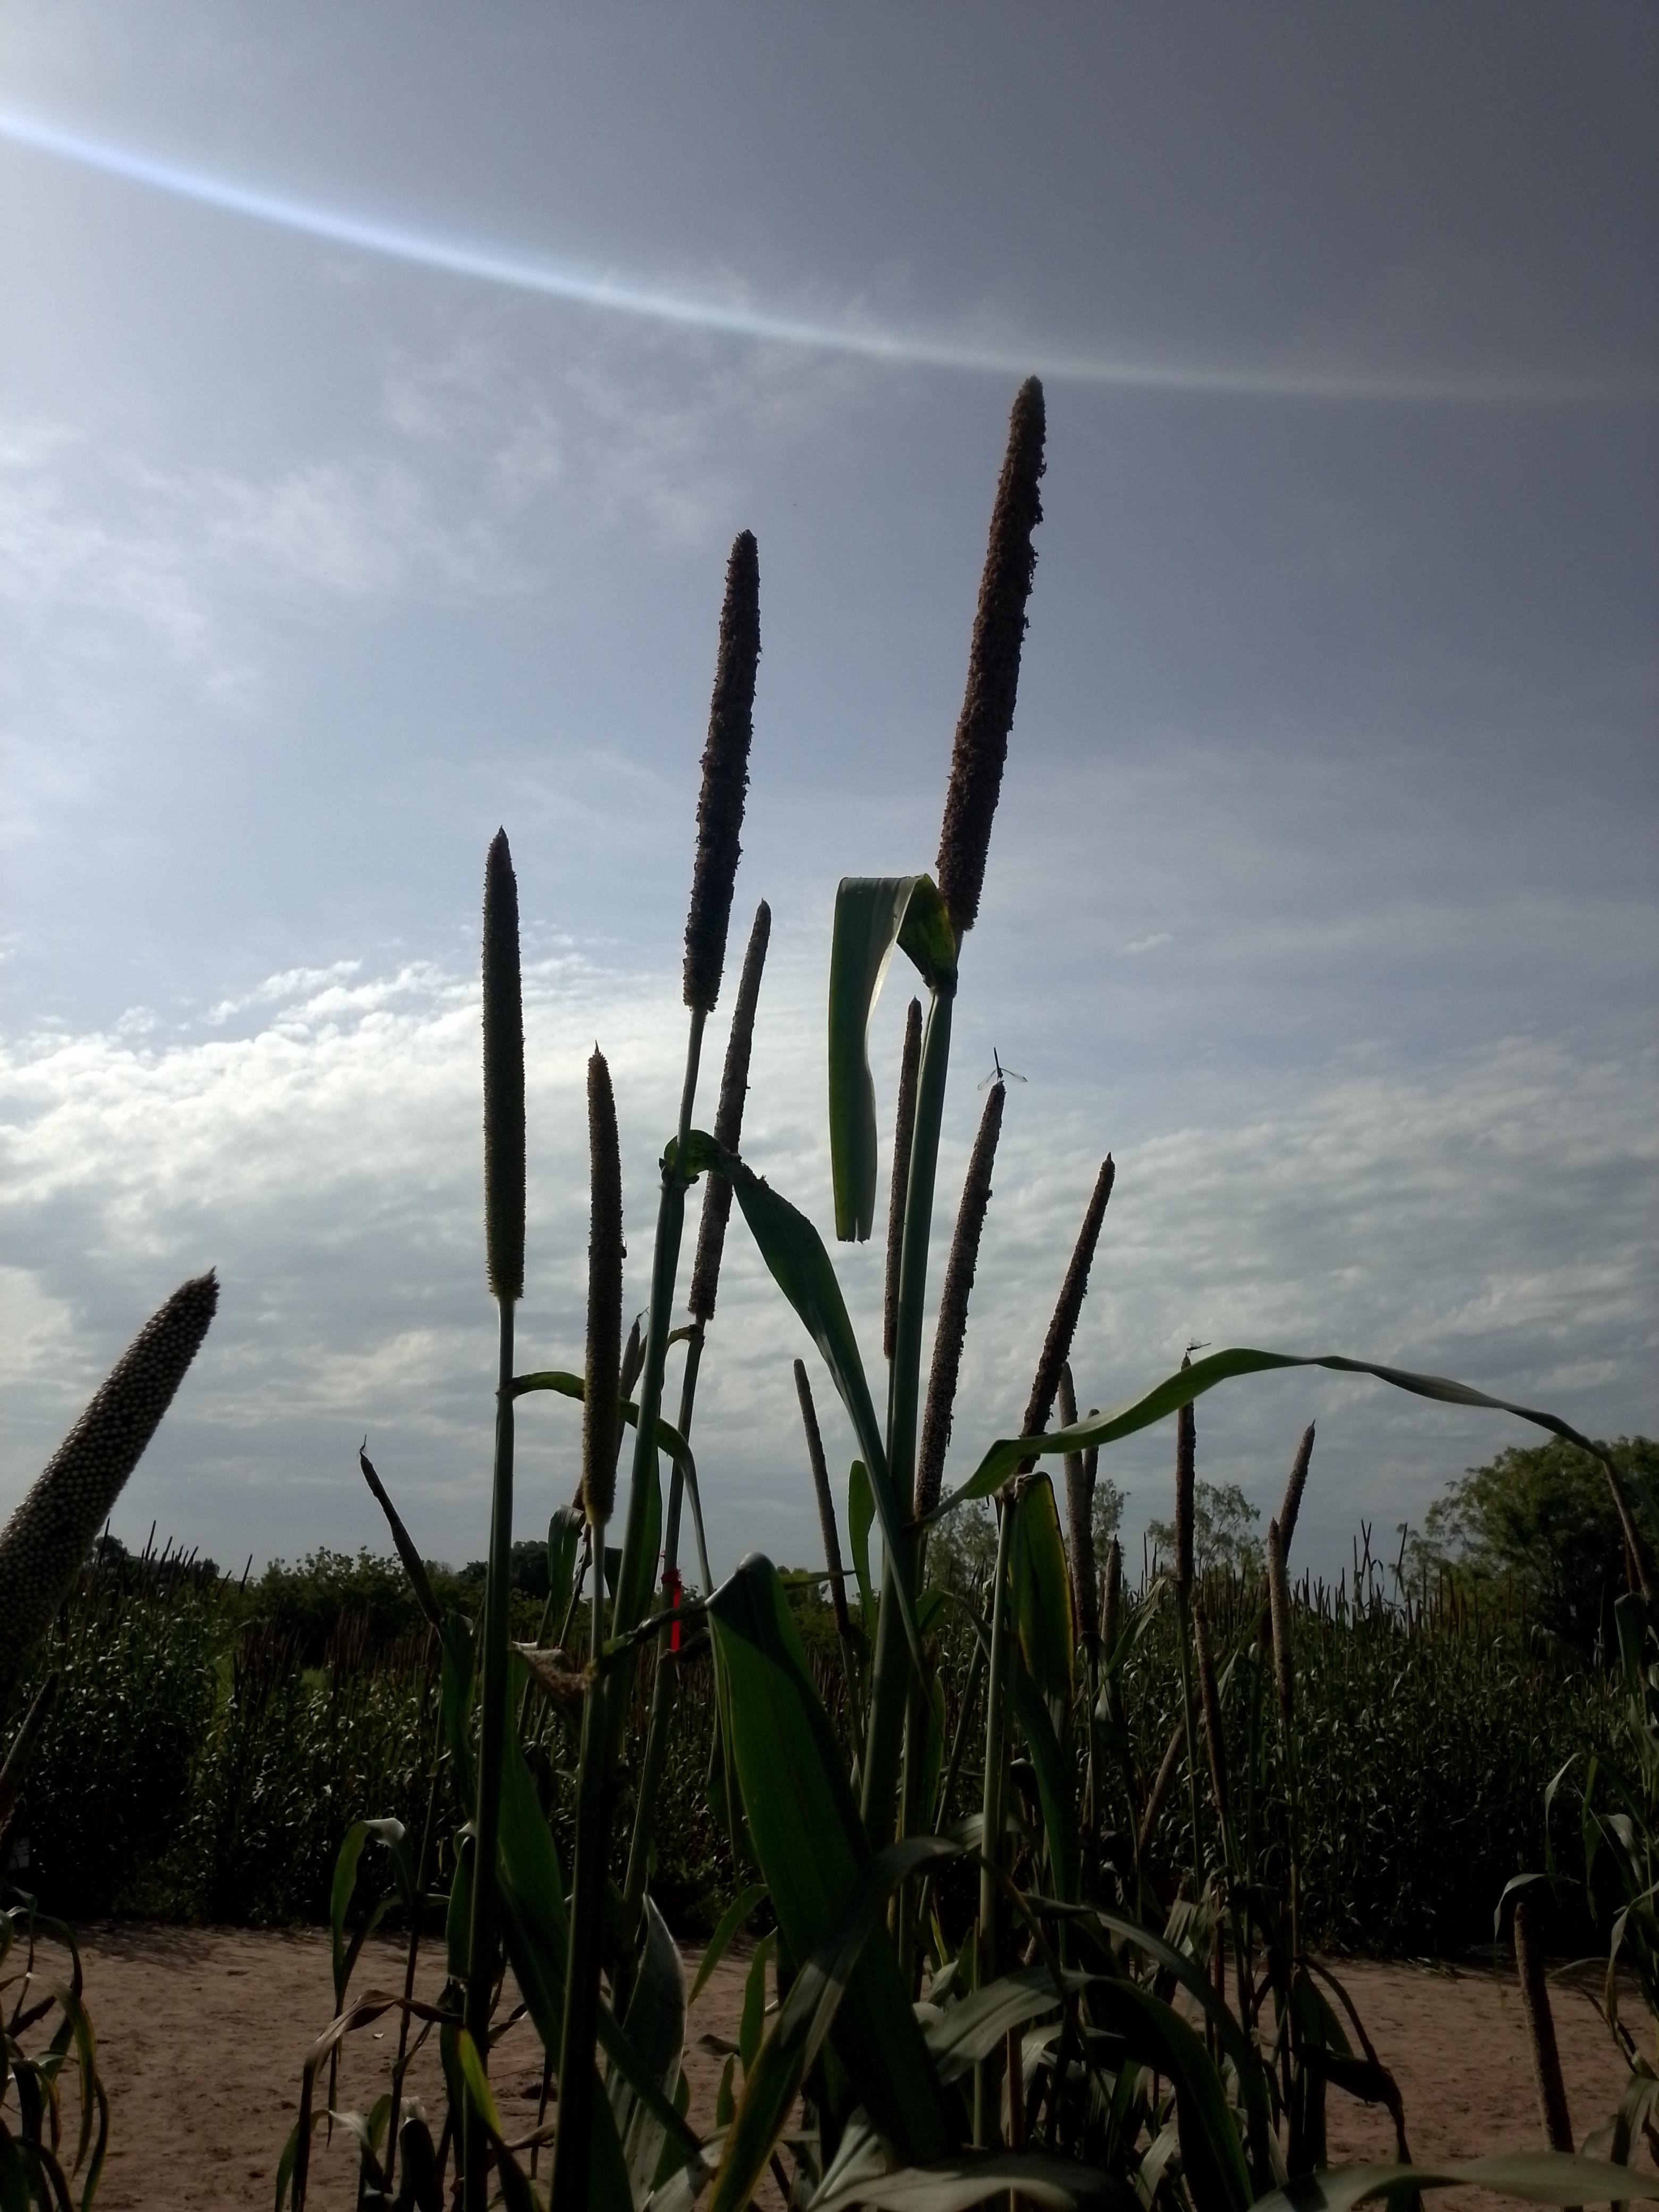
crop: pearl millet
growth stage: filling grain
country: Senegal
